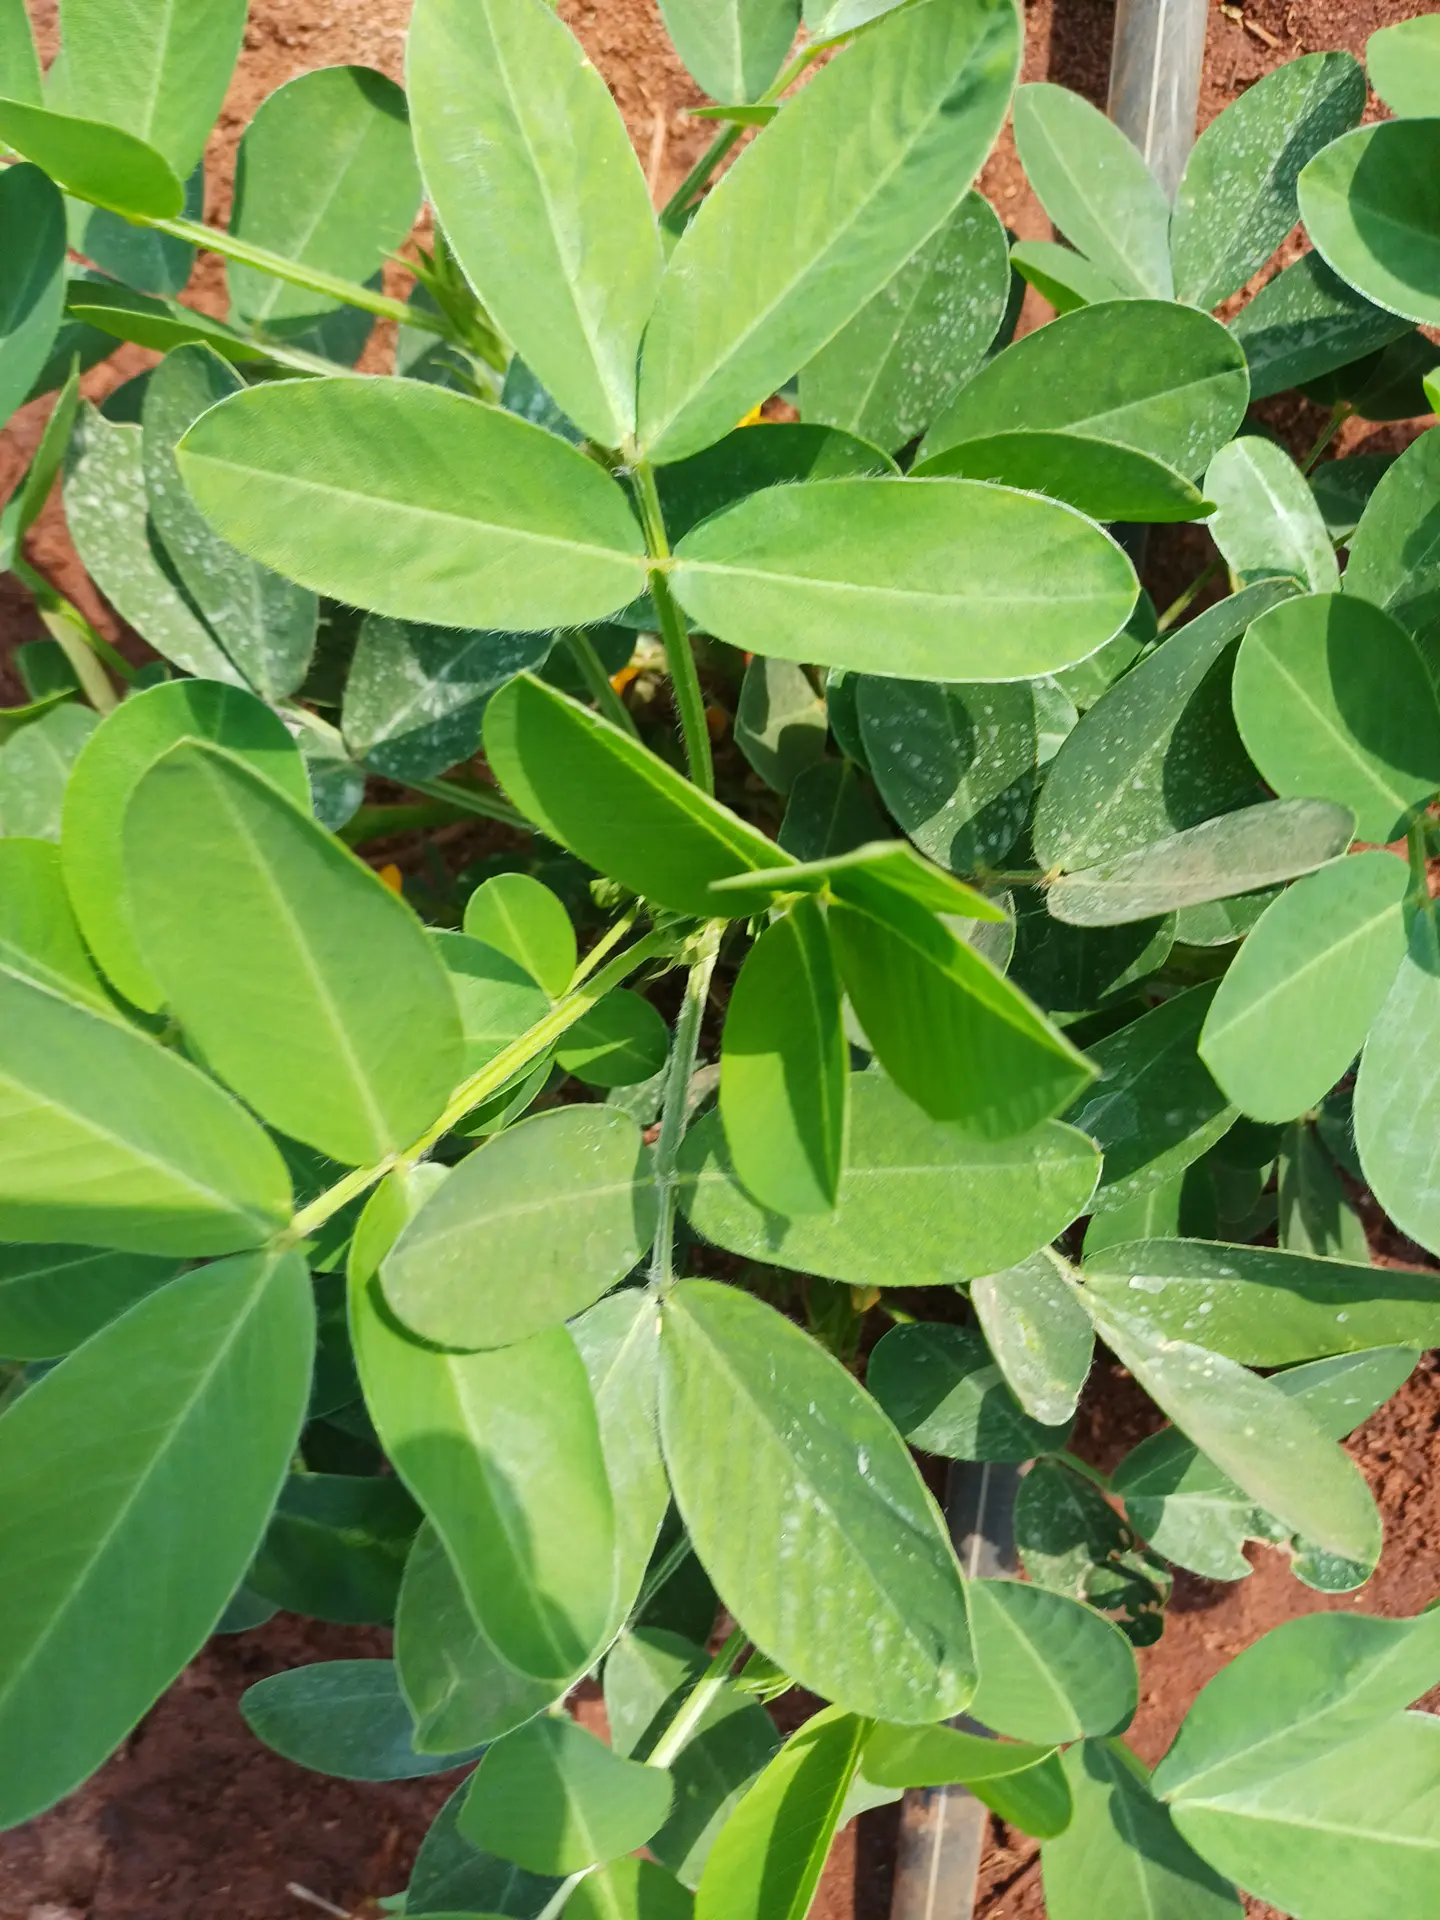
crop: groundnut
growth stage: flowering
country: Kenya
